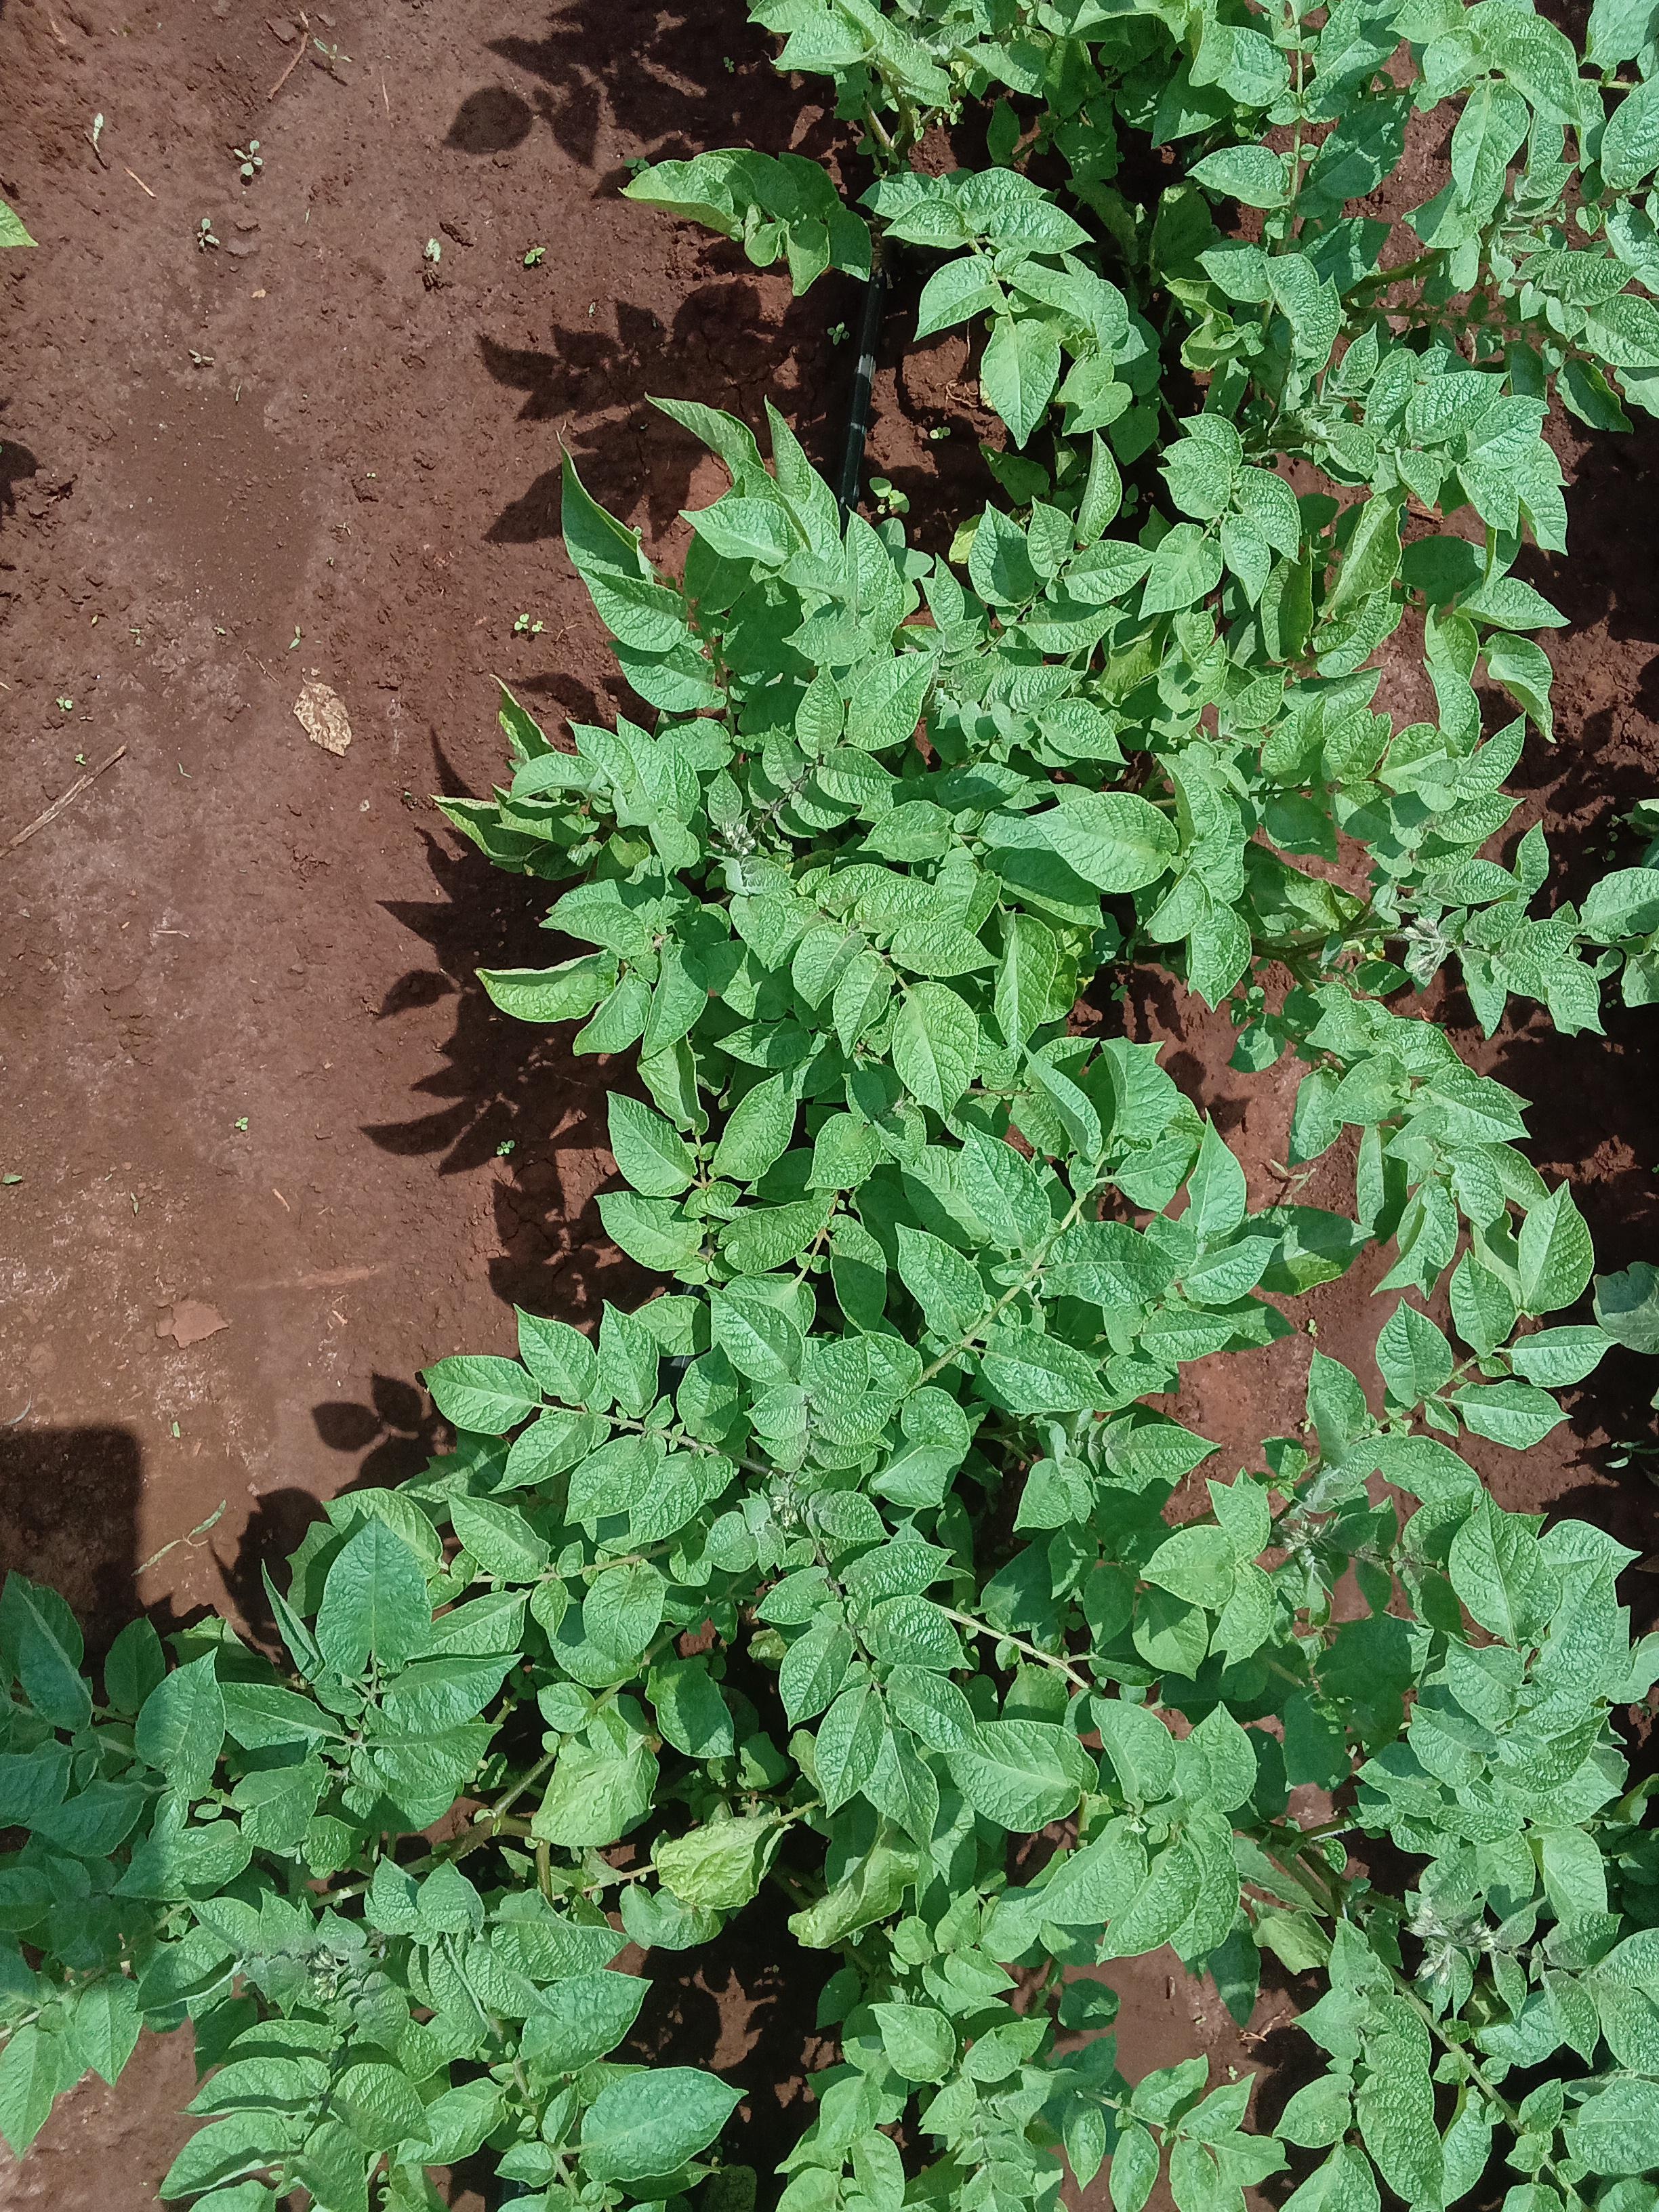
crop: potato
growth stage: vegetative
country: Kenya
